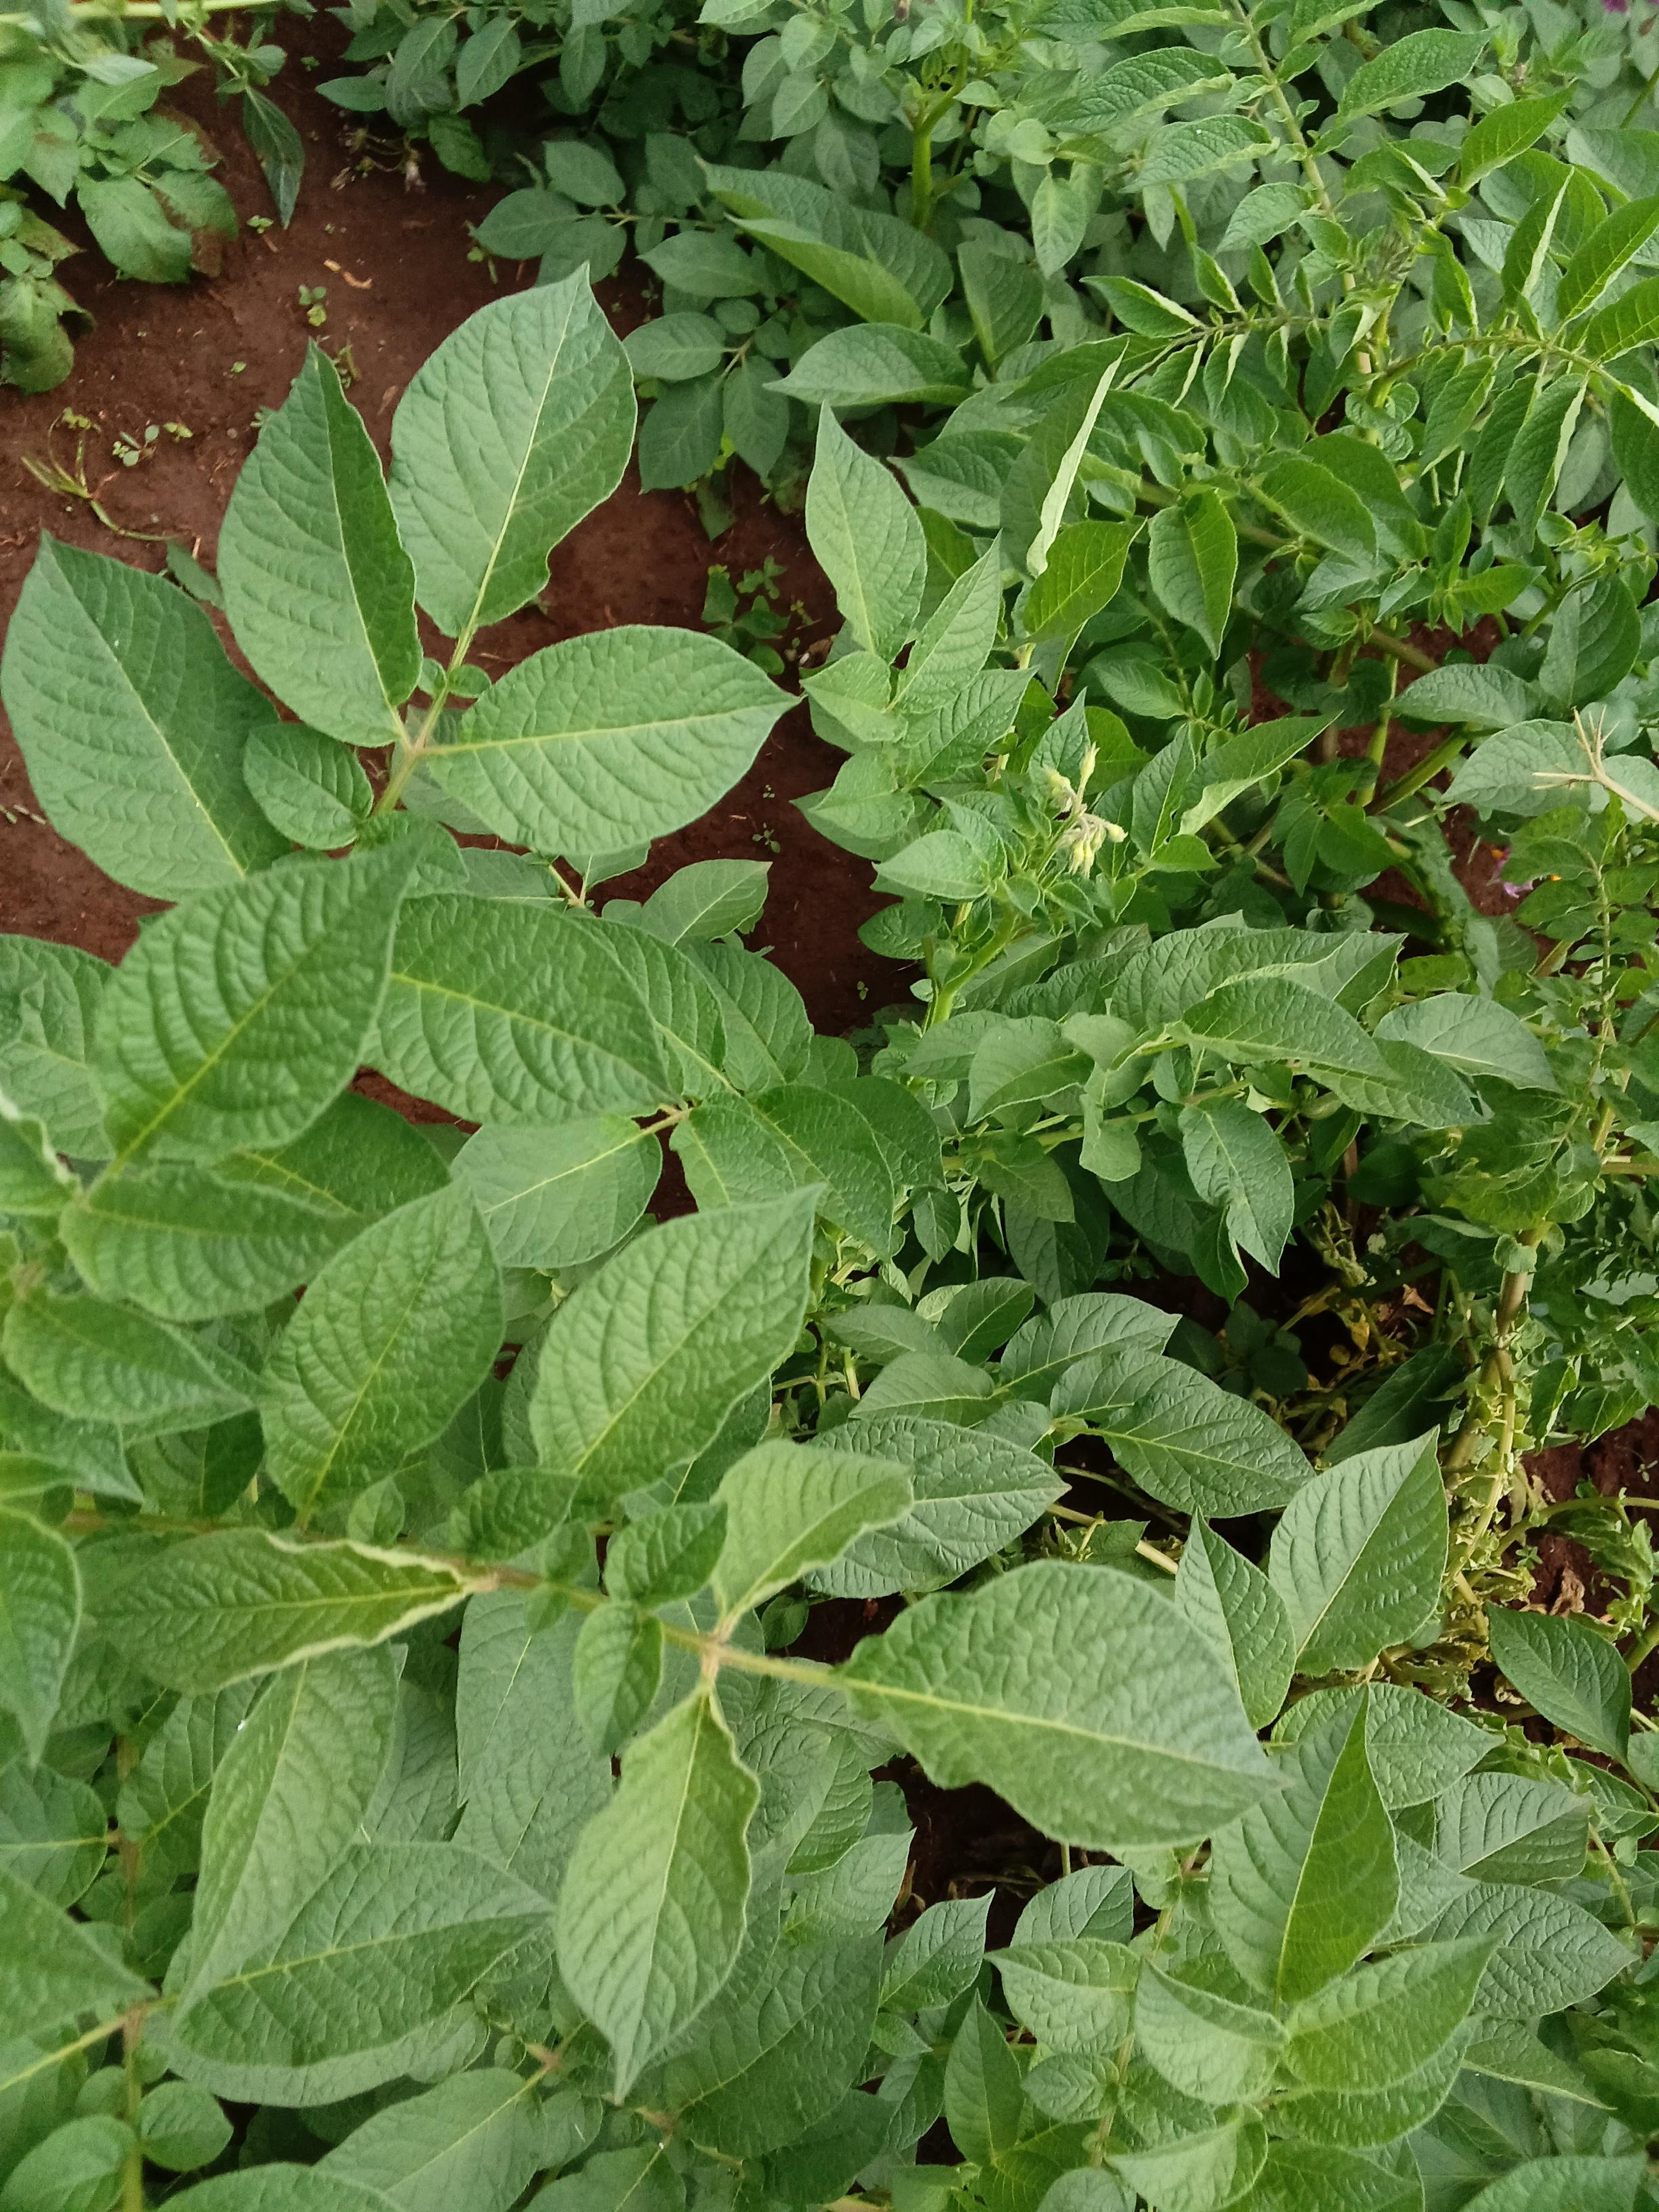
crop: potato
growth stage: flowering
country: Kenya
